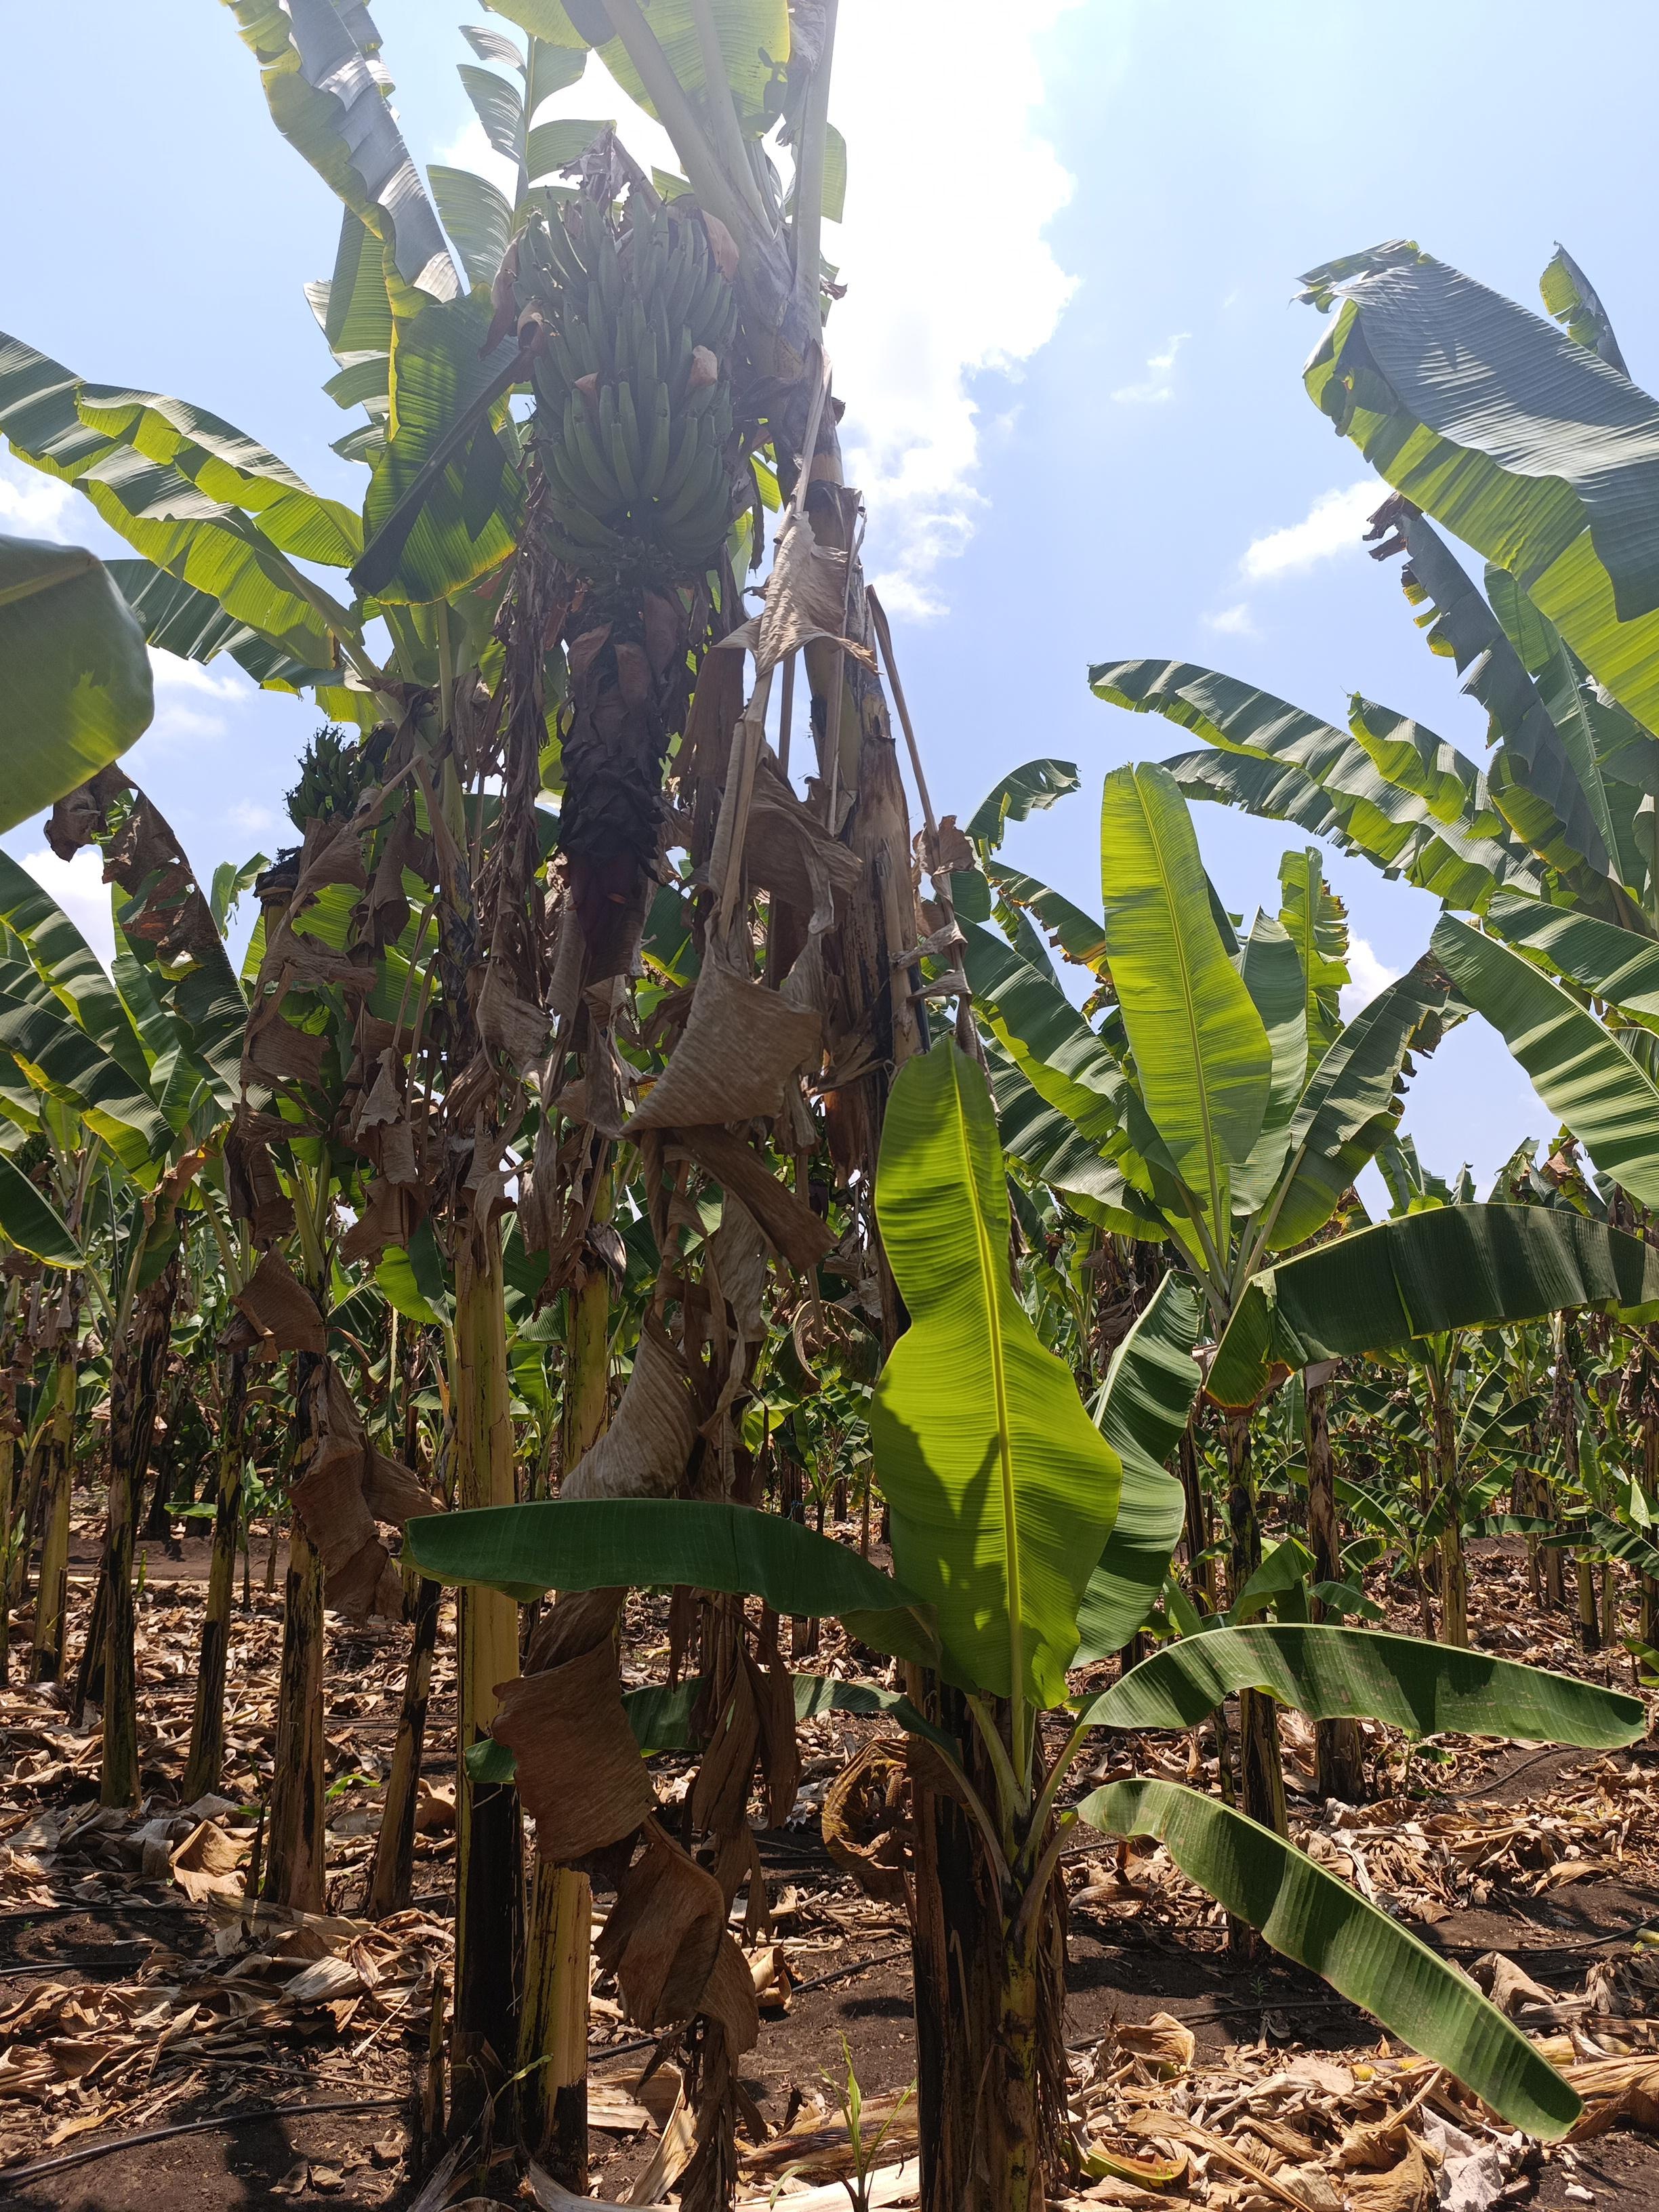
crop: banana
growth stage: maturity
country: Tanzania
